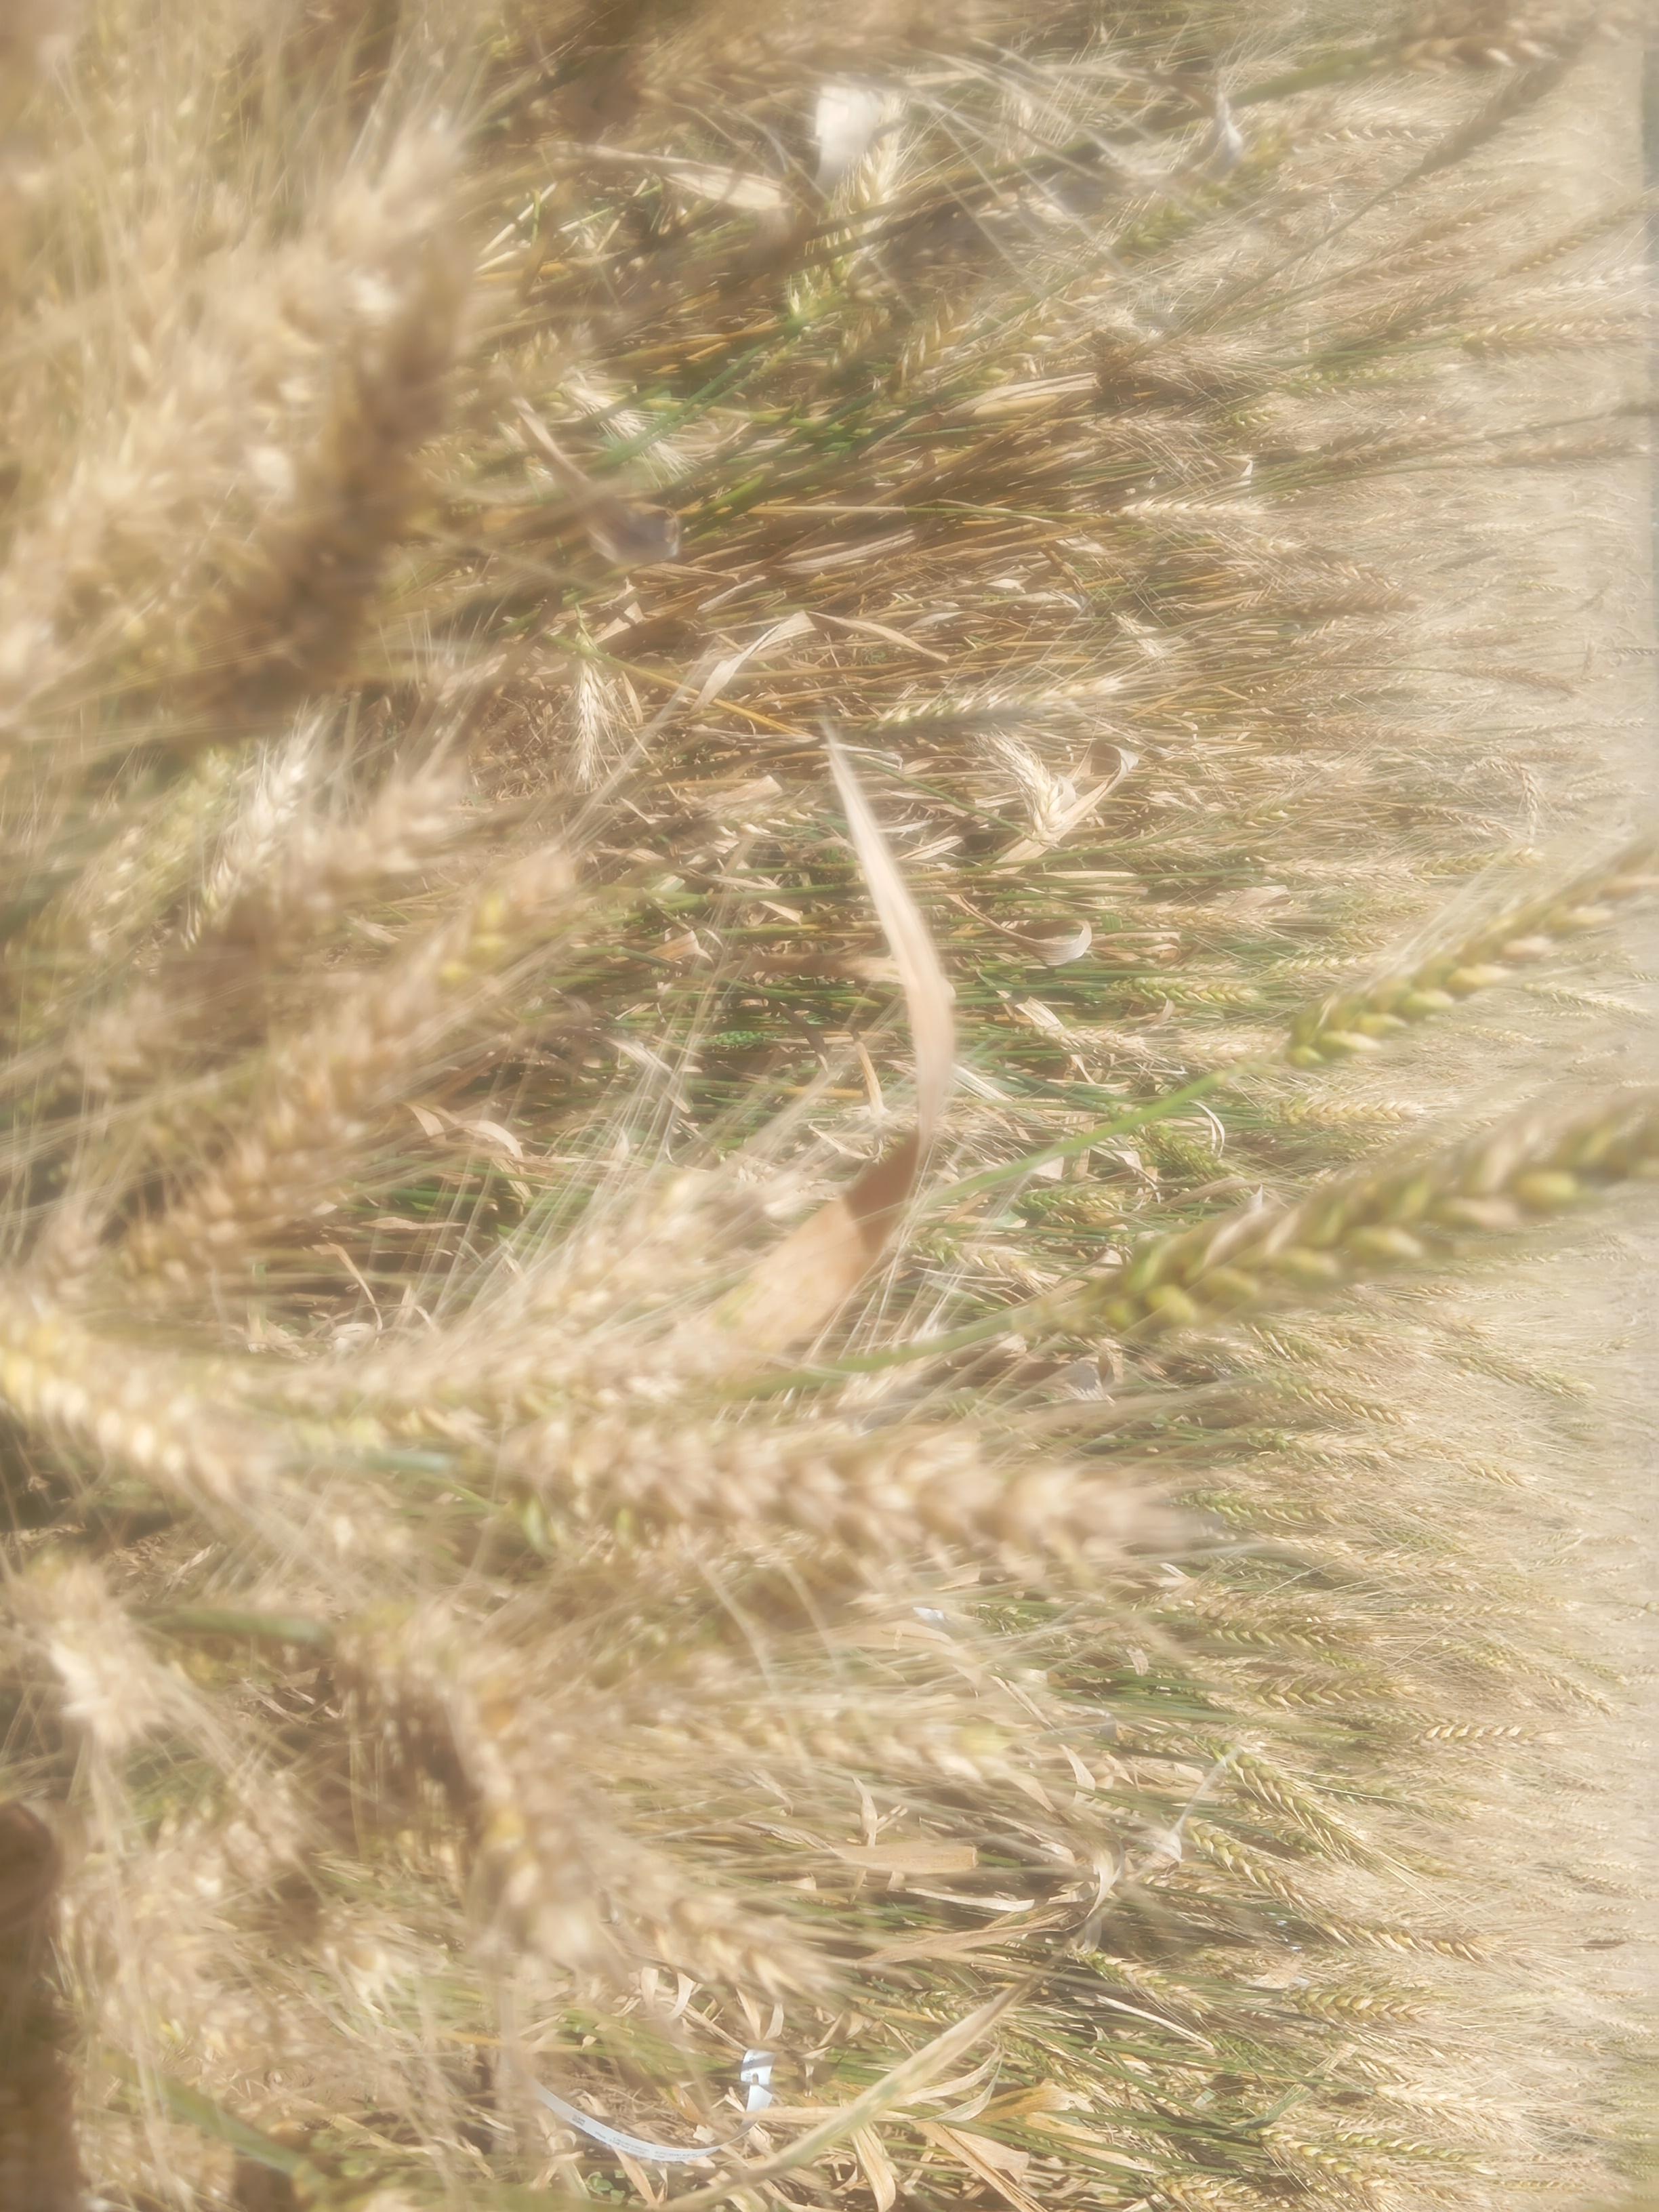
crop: wheat
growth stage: maturity
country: Kenya
